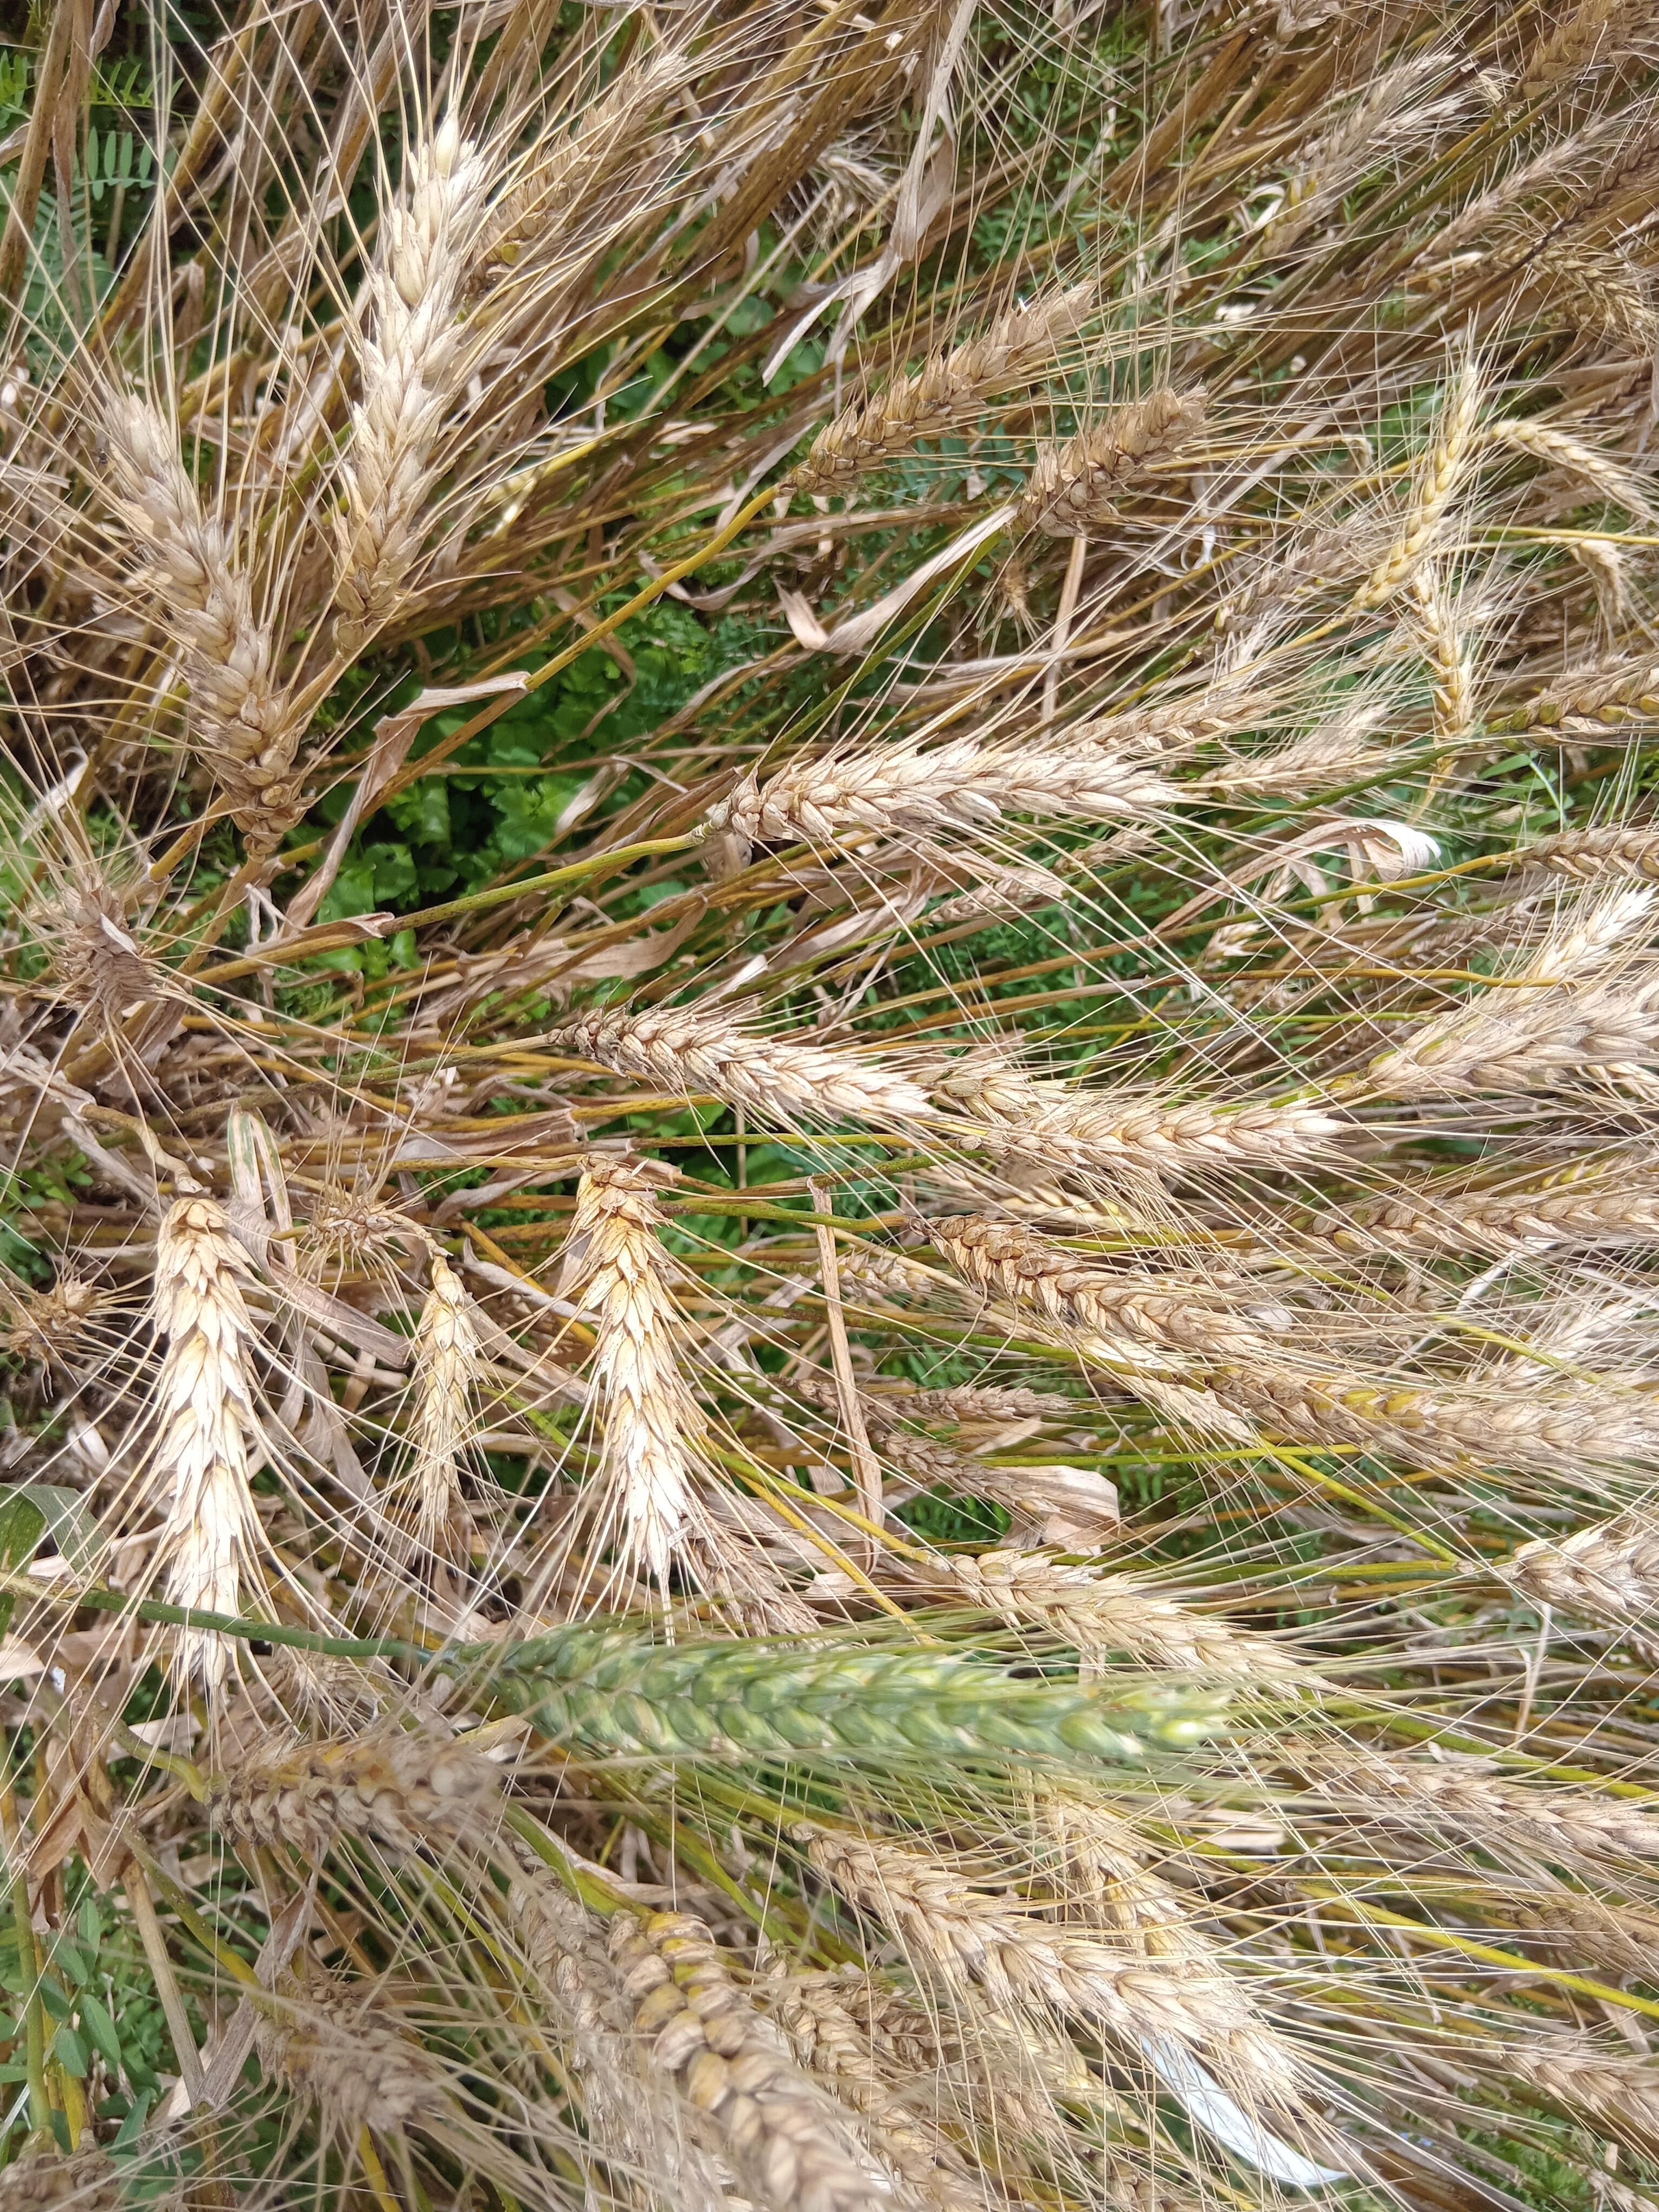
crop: wheat
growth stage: maturity
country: Kenya
